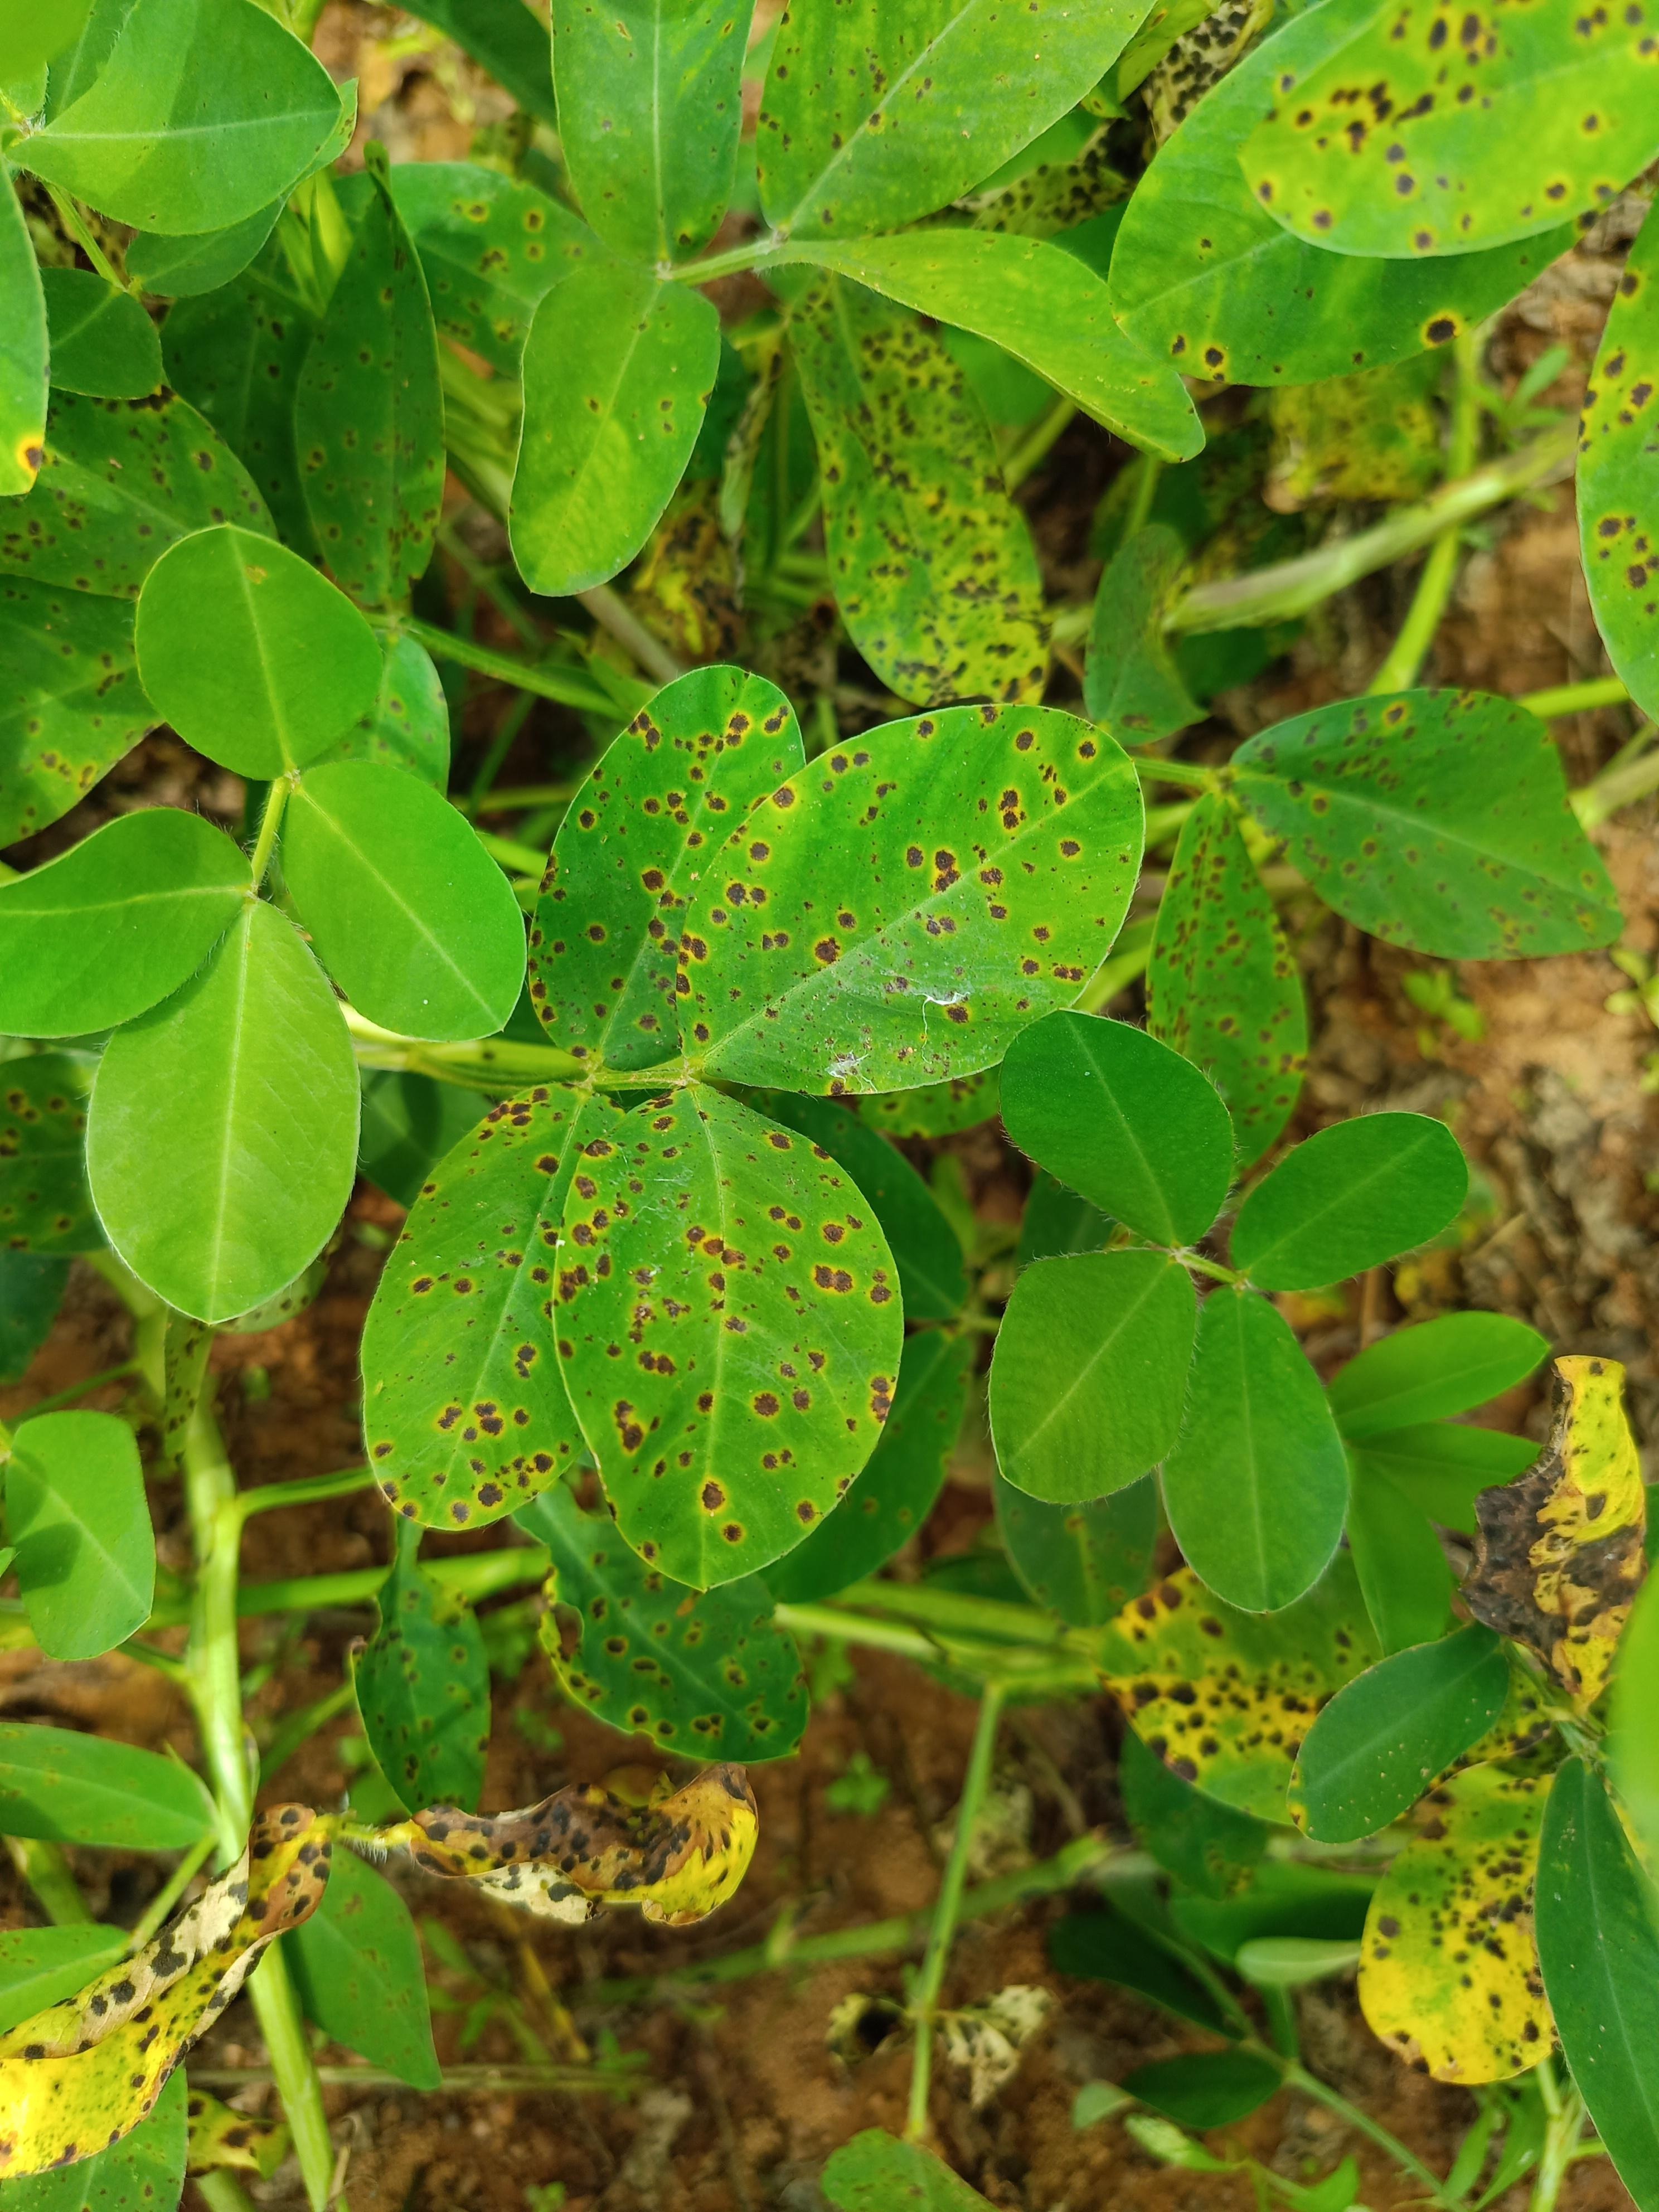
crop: groundnut
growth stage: development pod
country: Ghana
